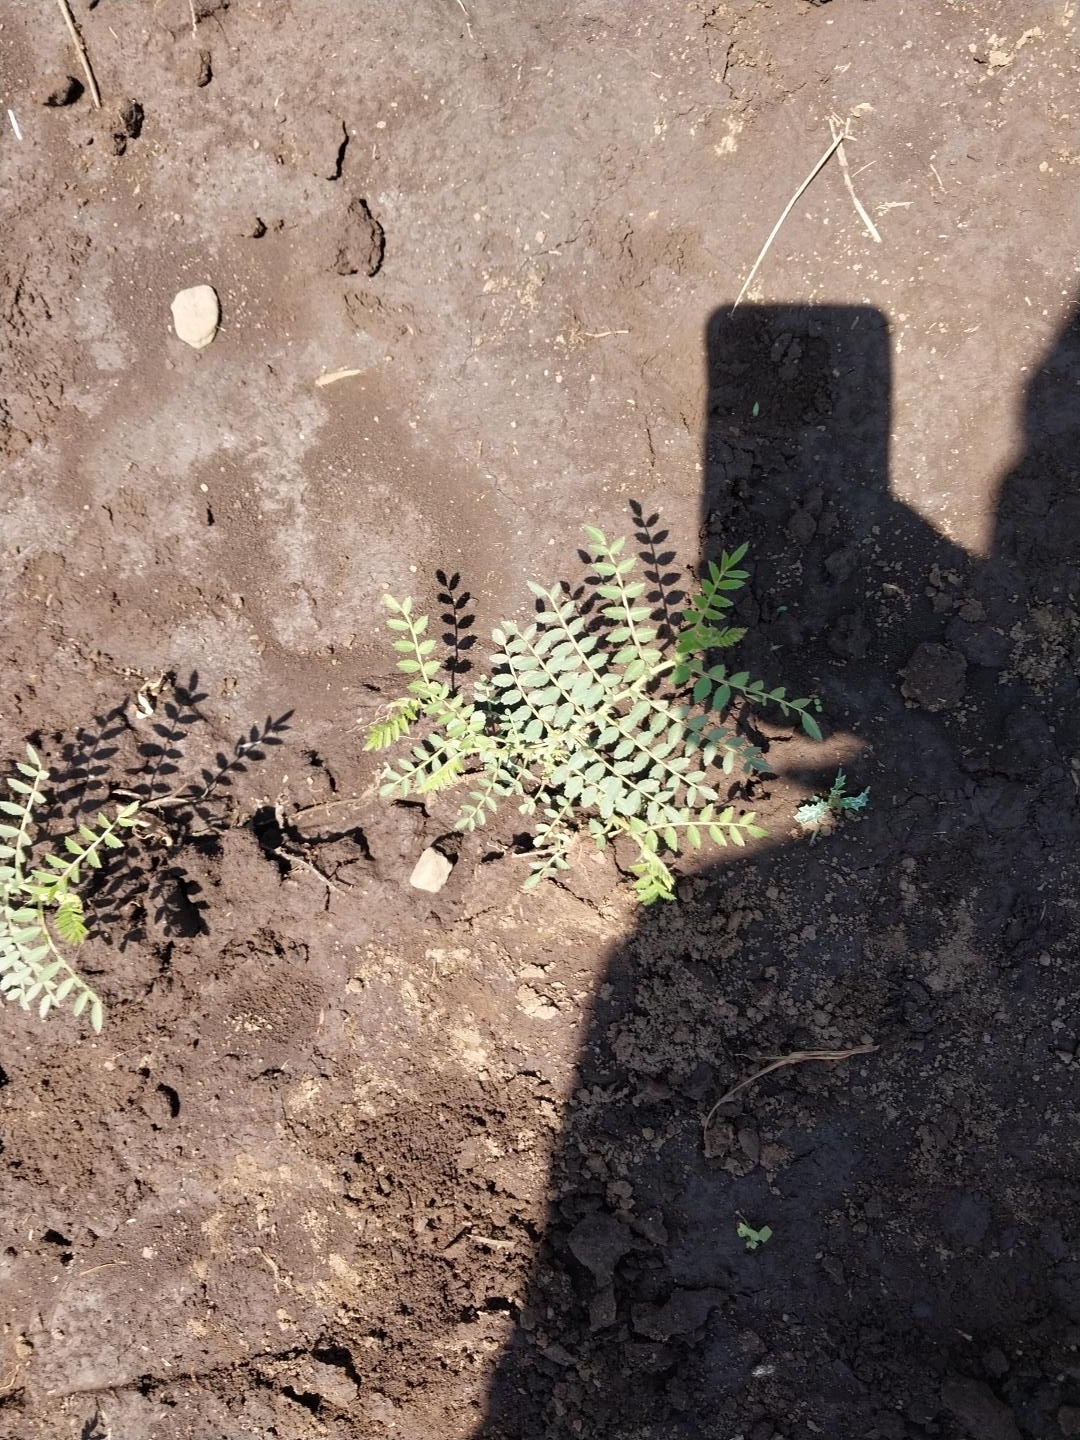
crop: chickpea
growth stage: vegetative
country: Tanzania
